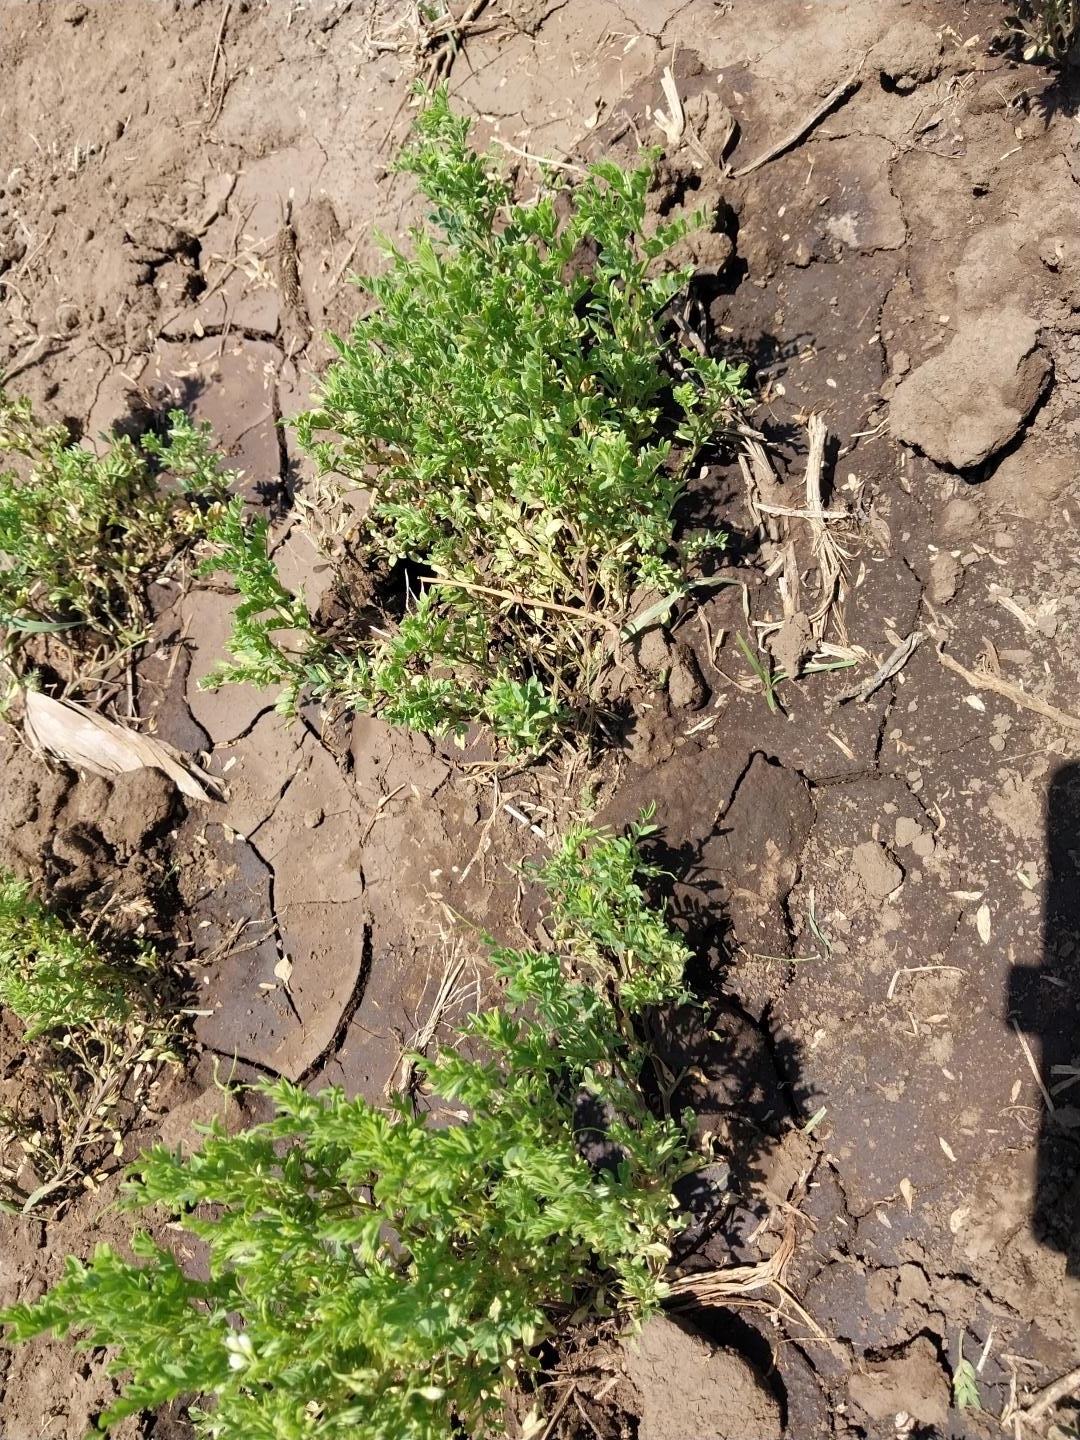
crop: lentil
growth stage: flowering
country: Tanzania
